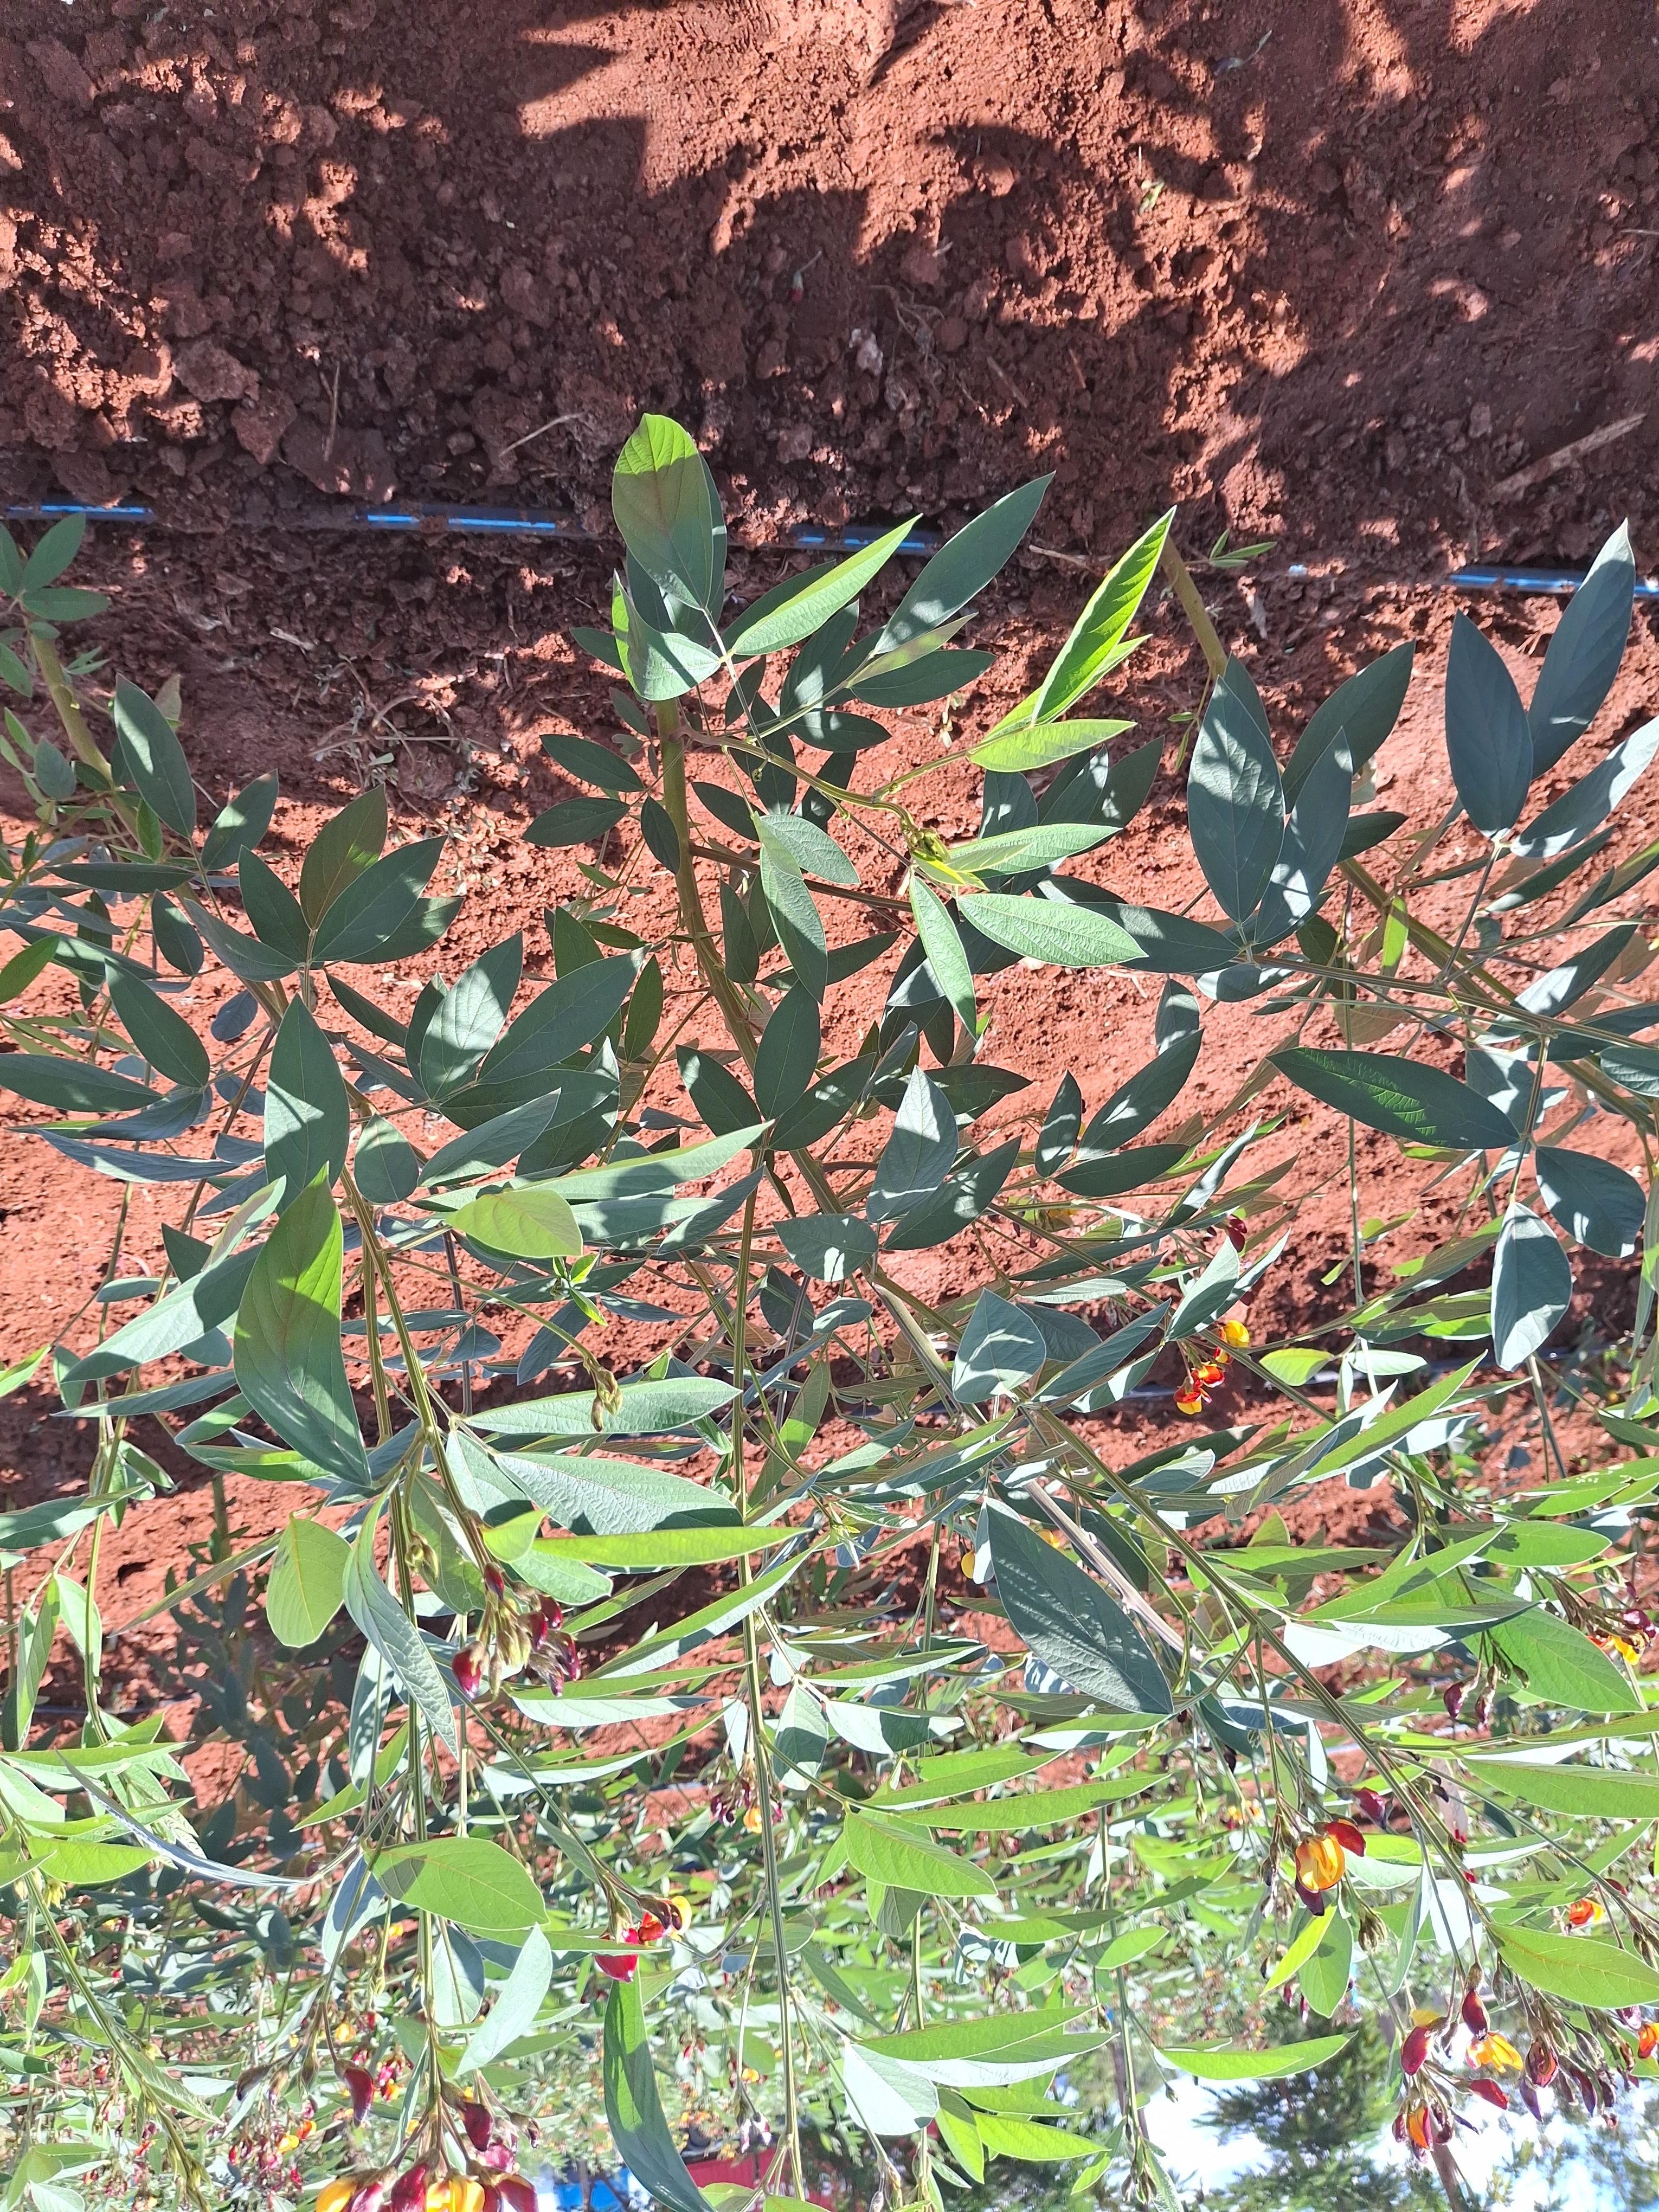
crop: pigeonpea
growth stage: flowering
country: Kenya
